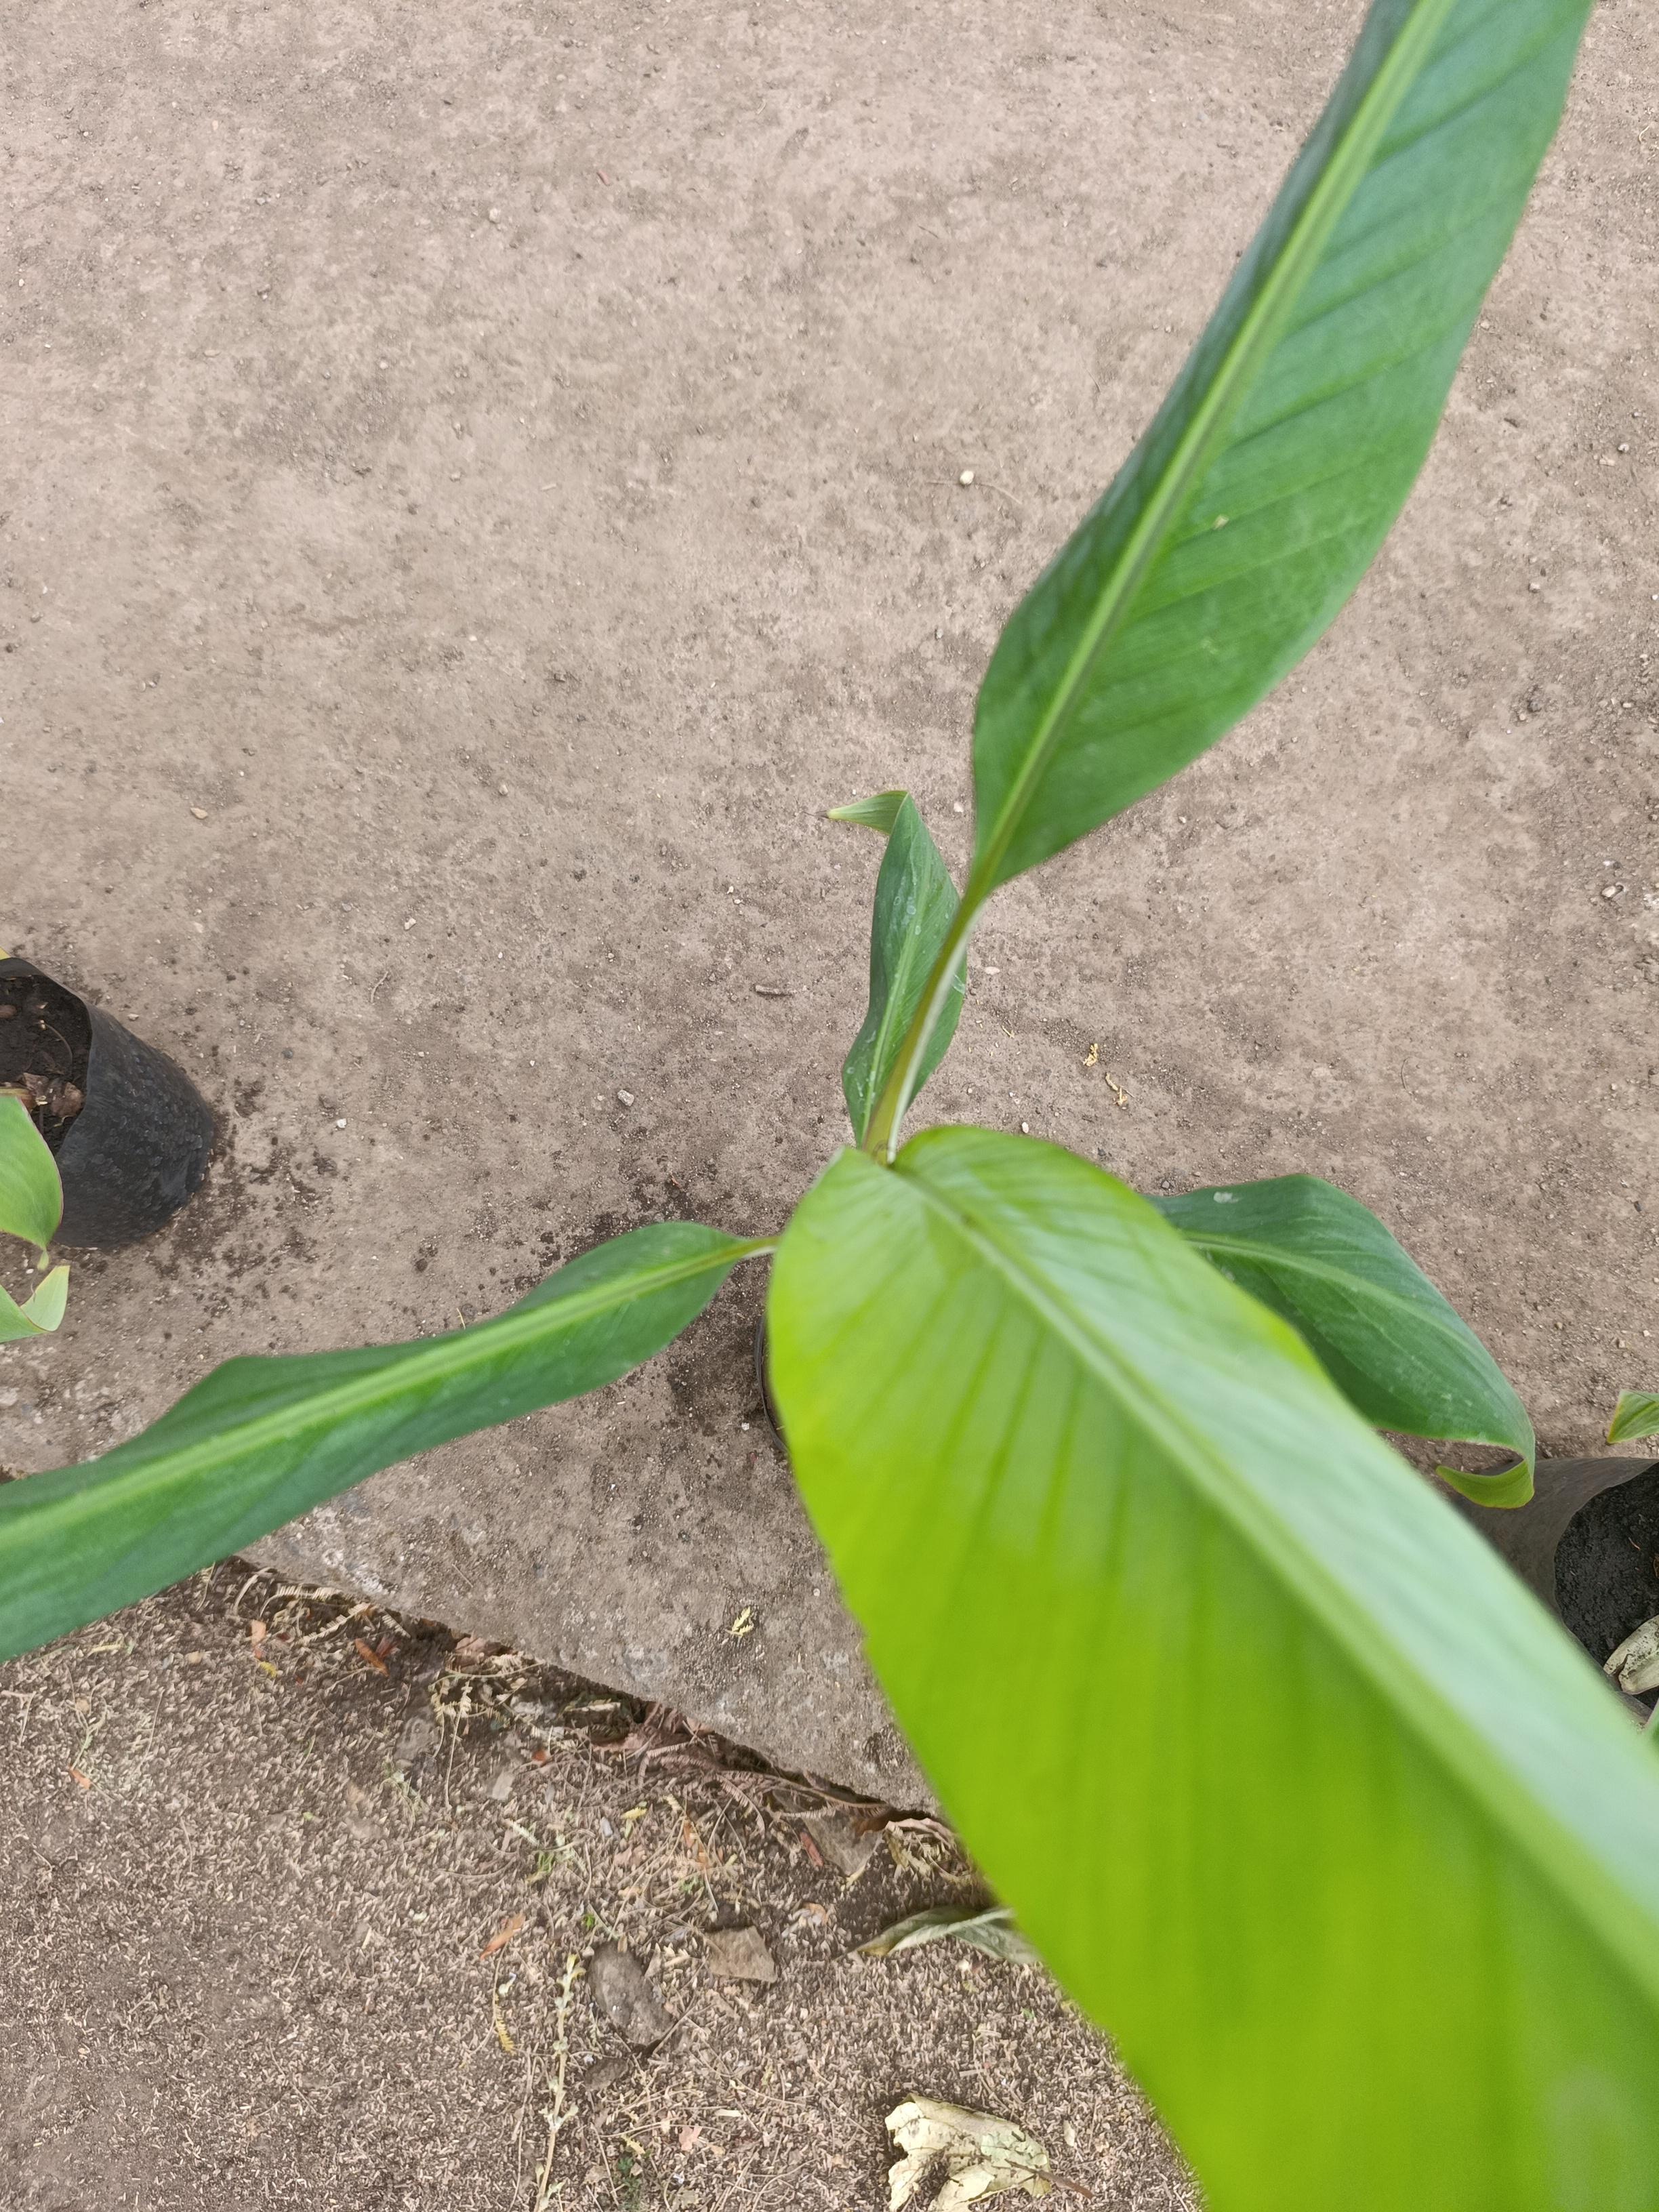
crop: banana
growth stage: vegetative
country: Tanzania
